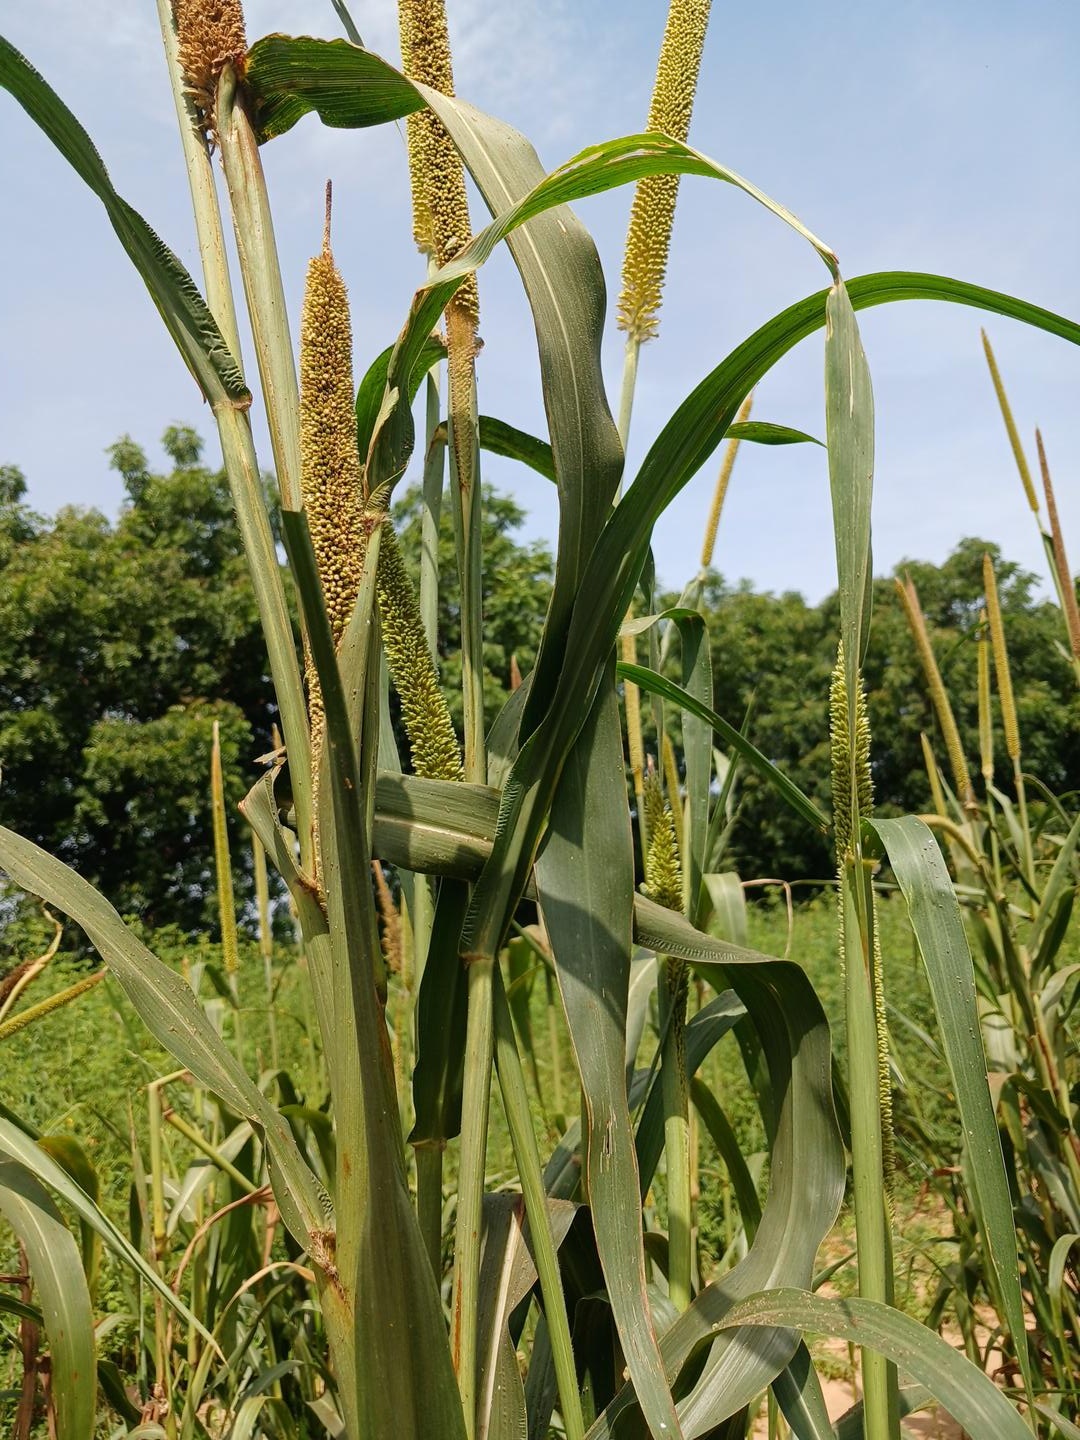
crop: pearl millet
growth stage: filling grain
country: Senegal
